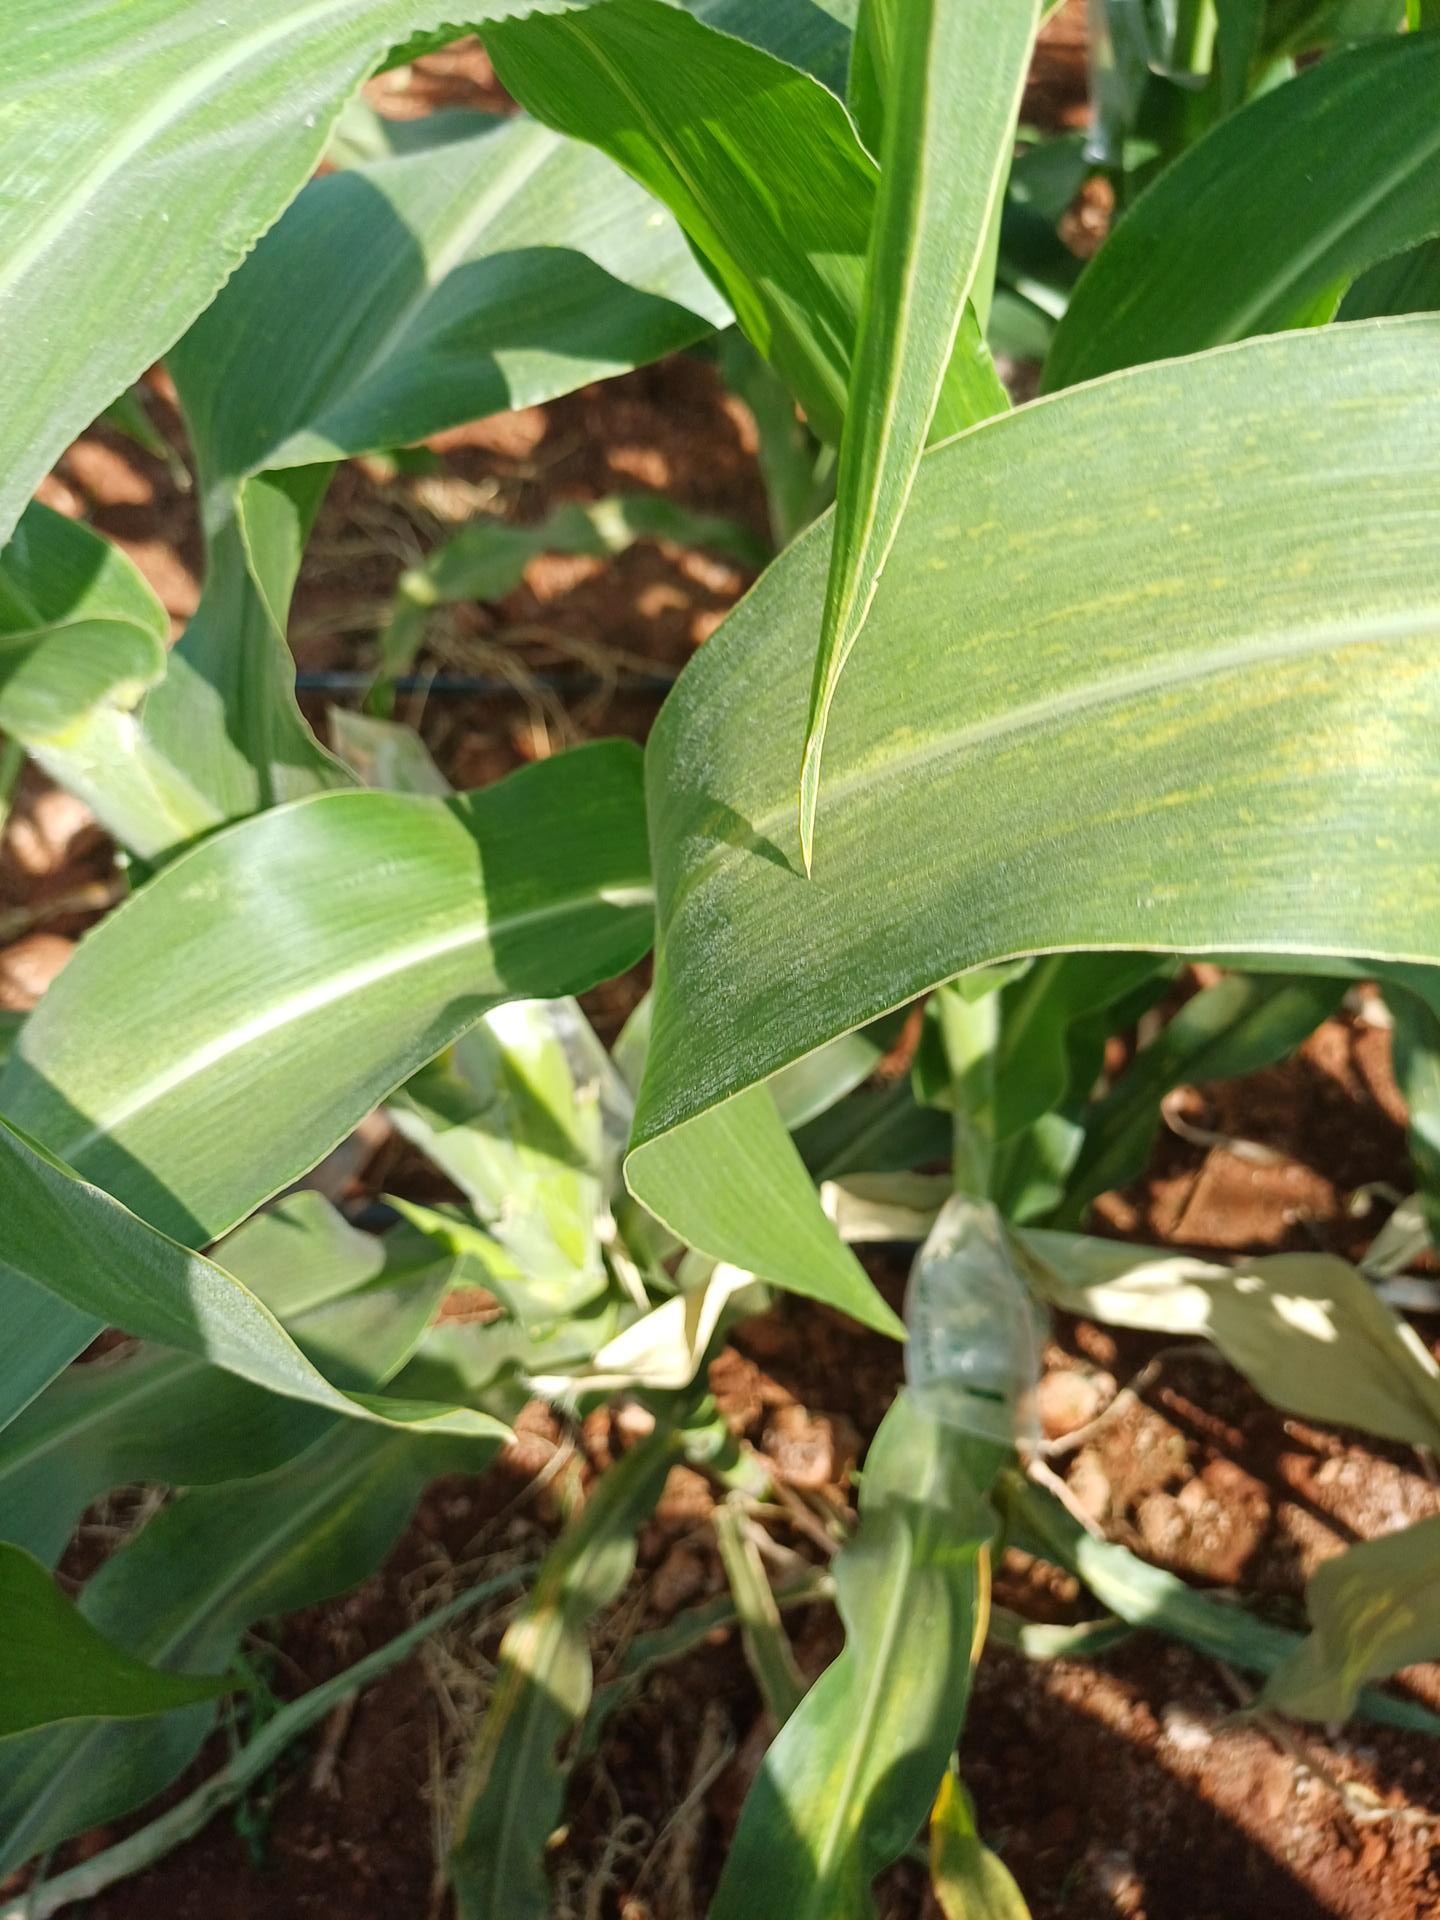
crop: maize
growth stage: flowering
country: Kenya
